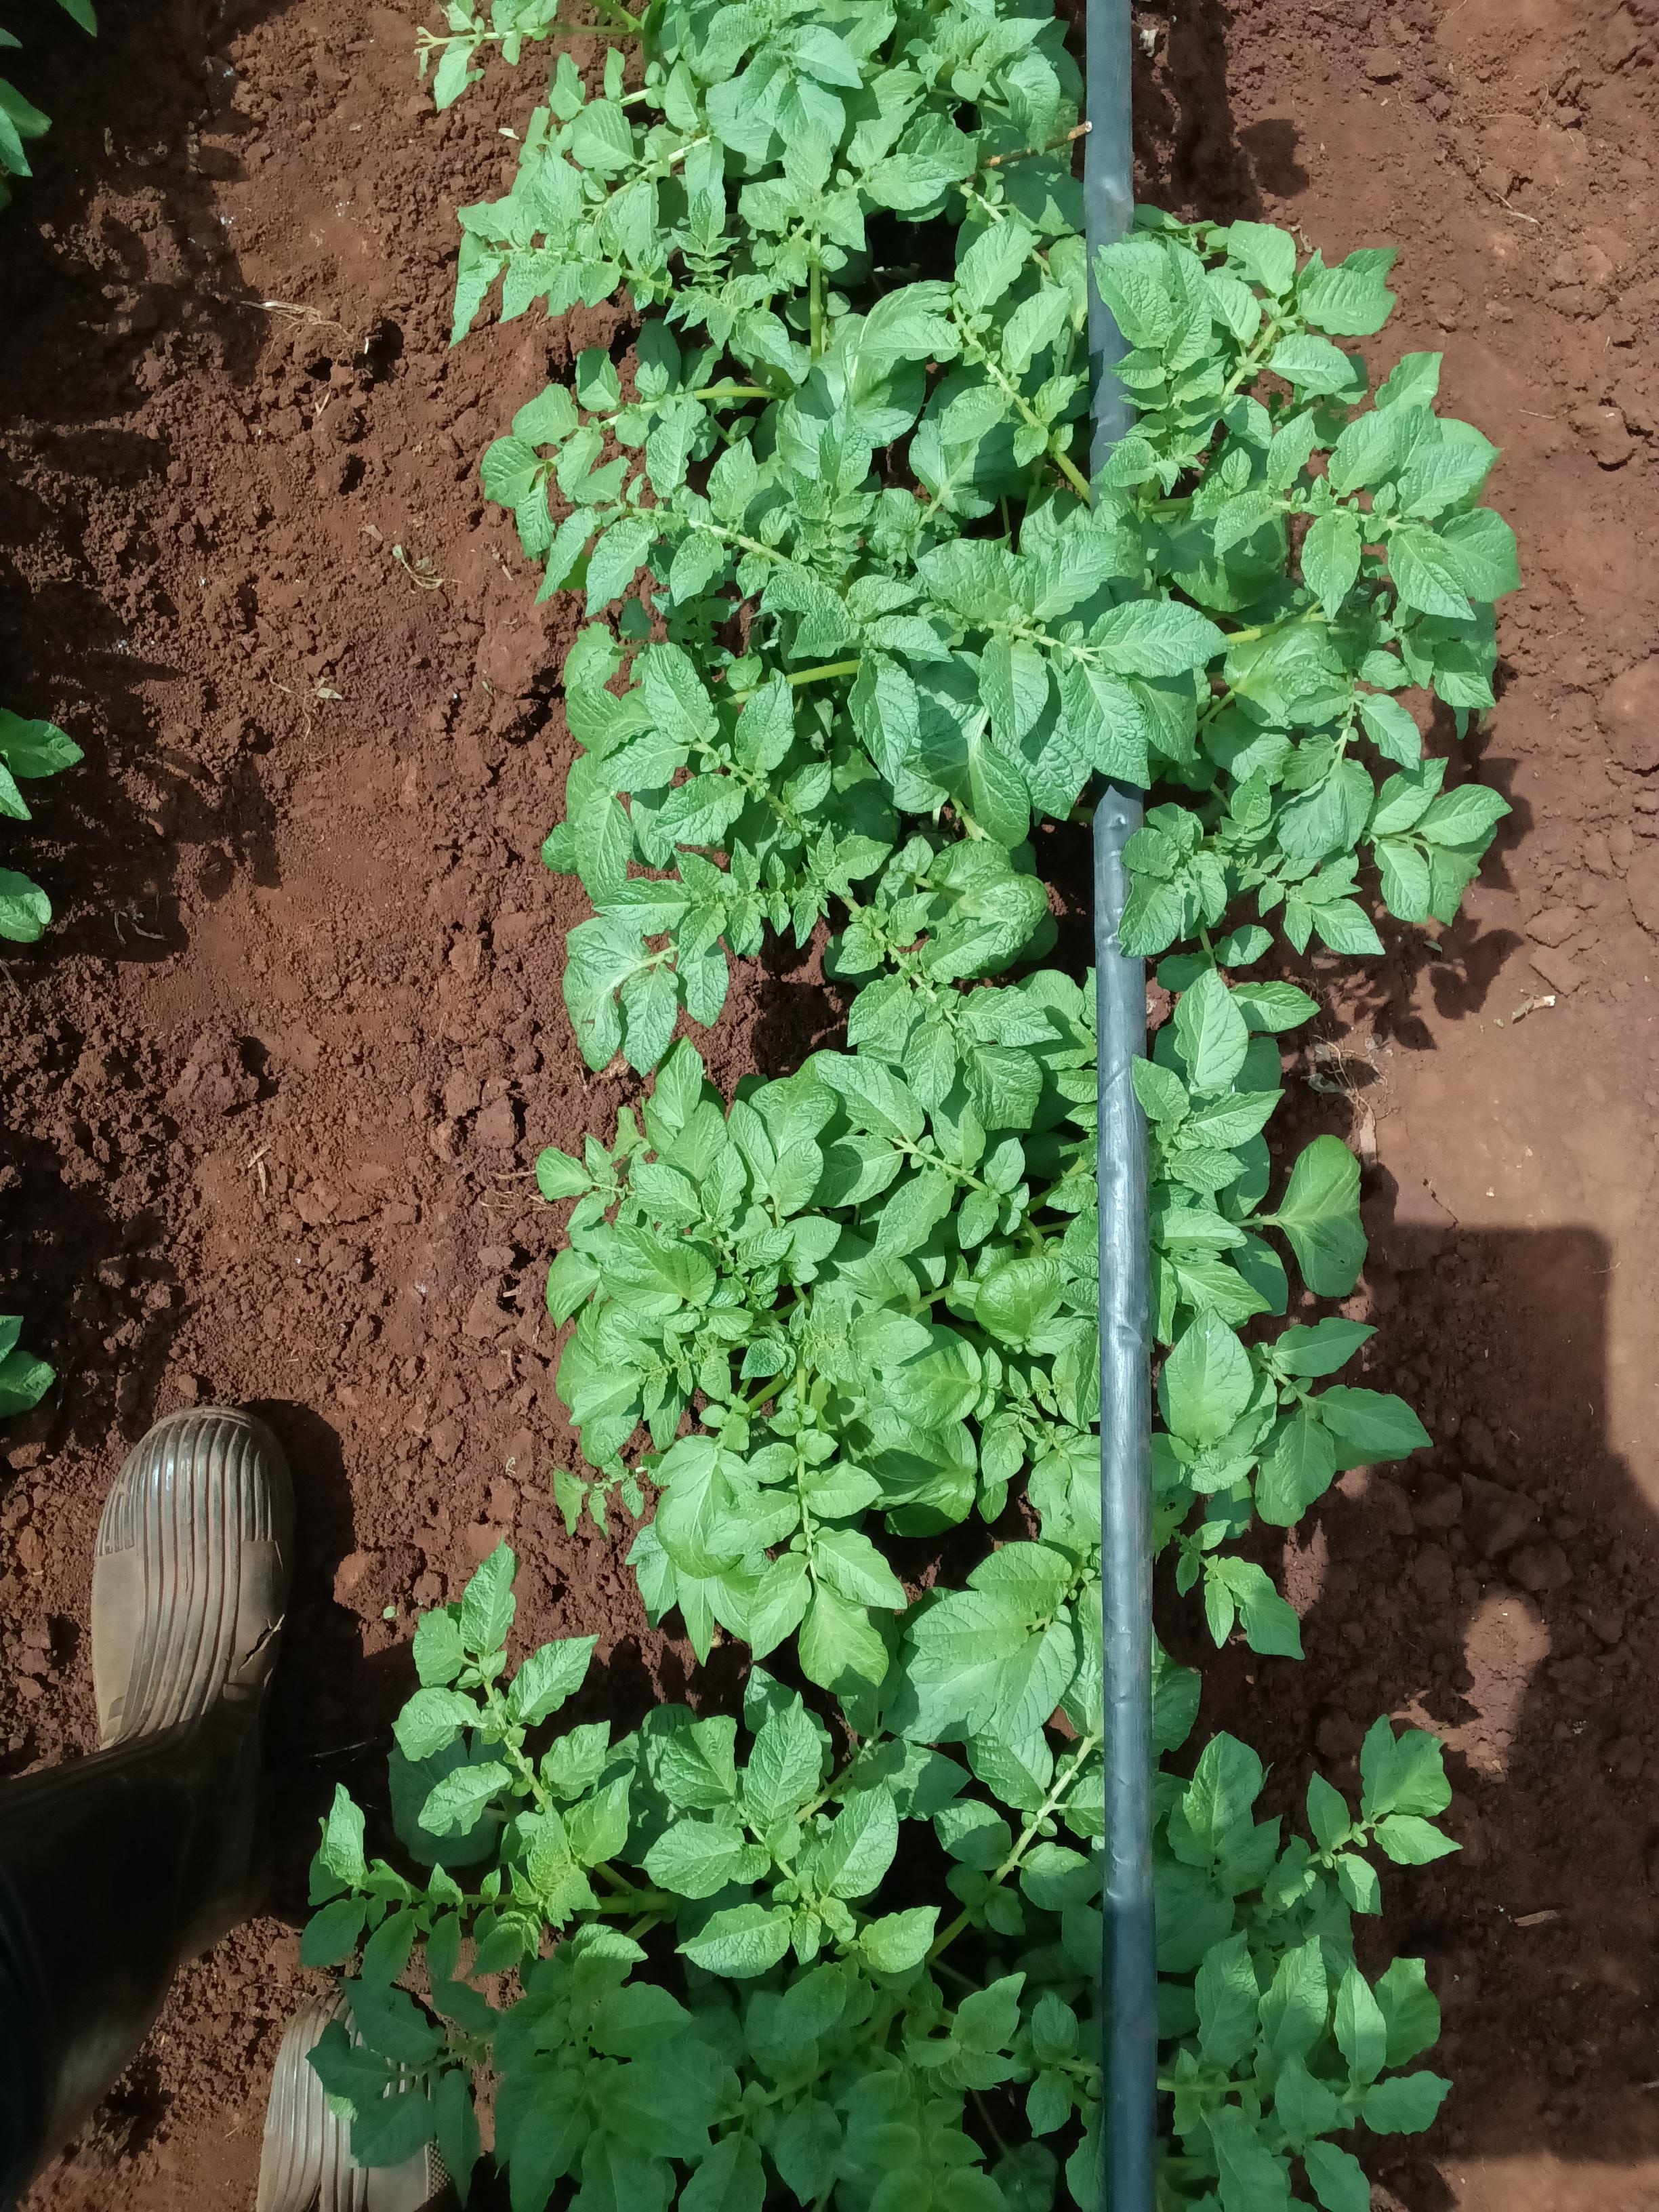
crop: potato
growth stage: vegetative
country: Kenya
